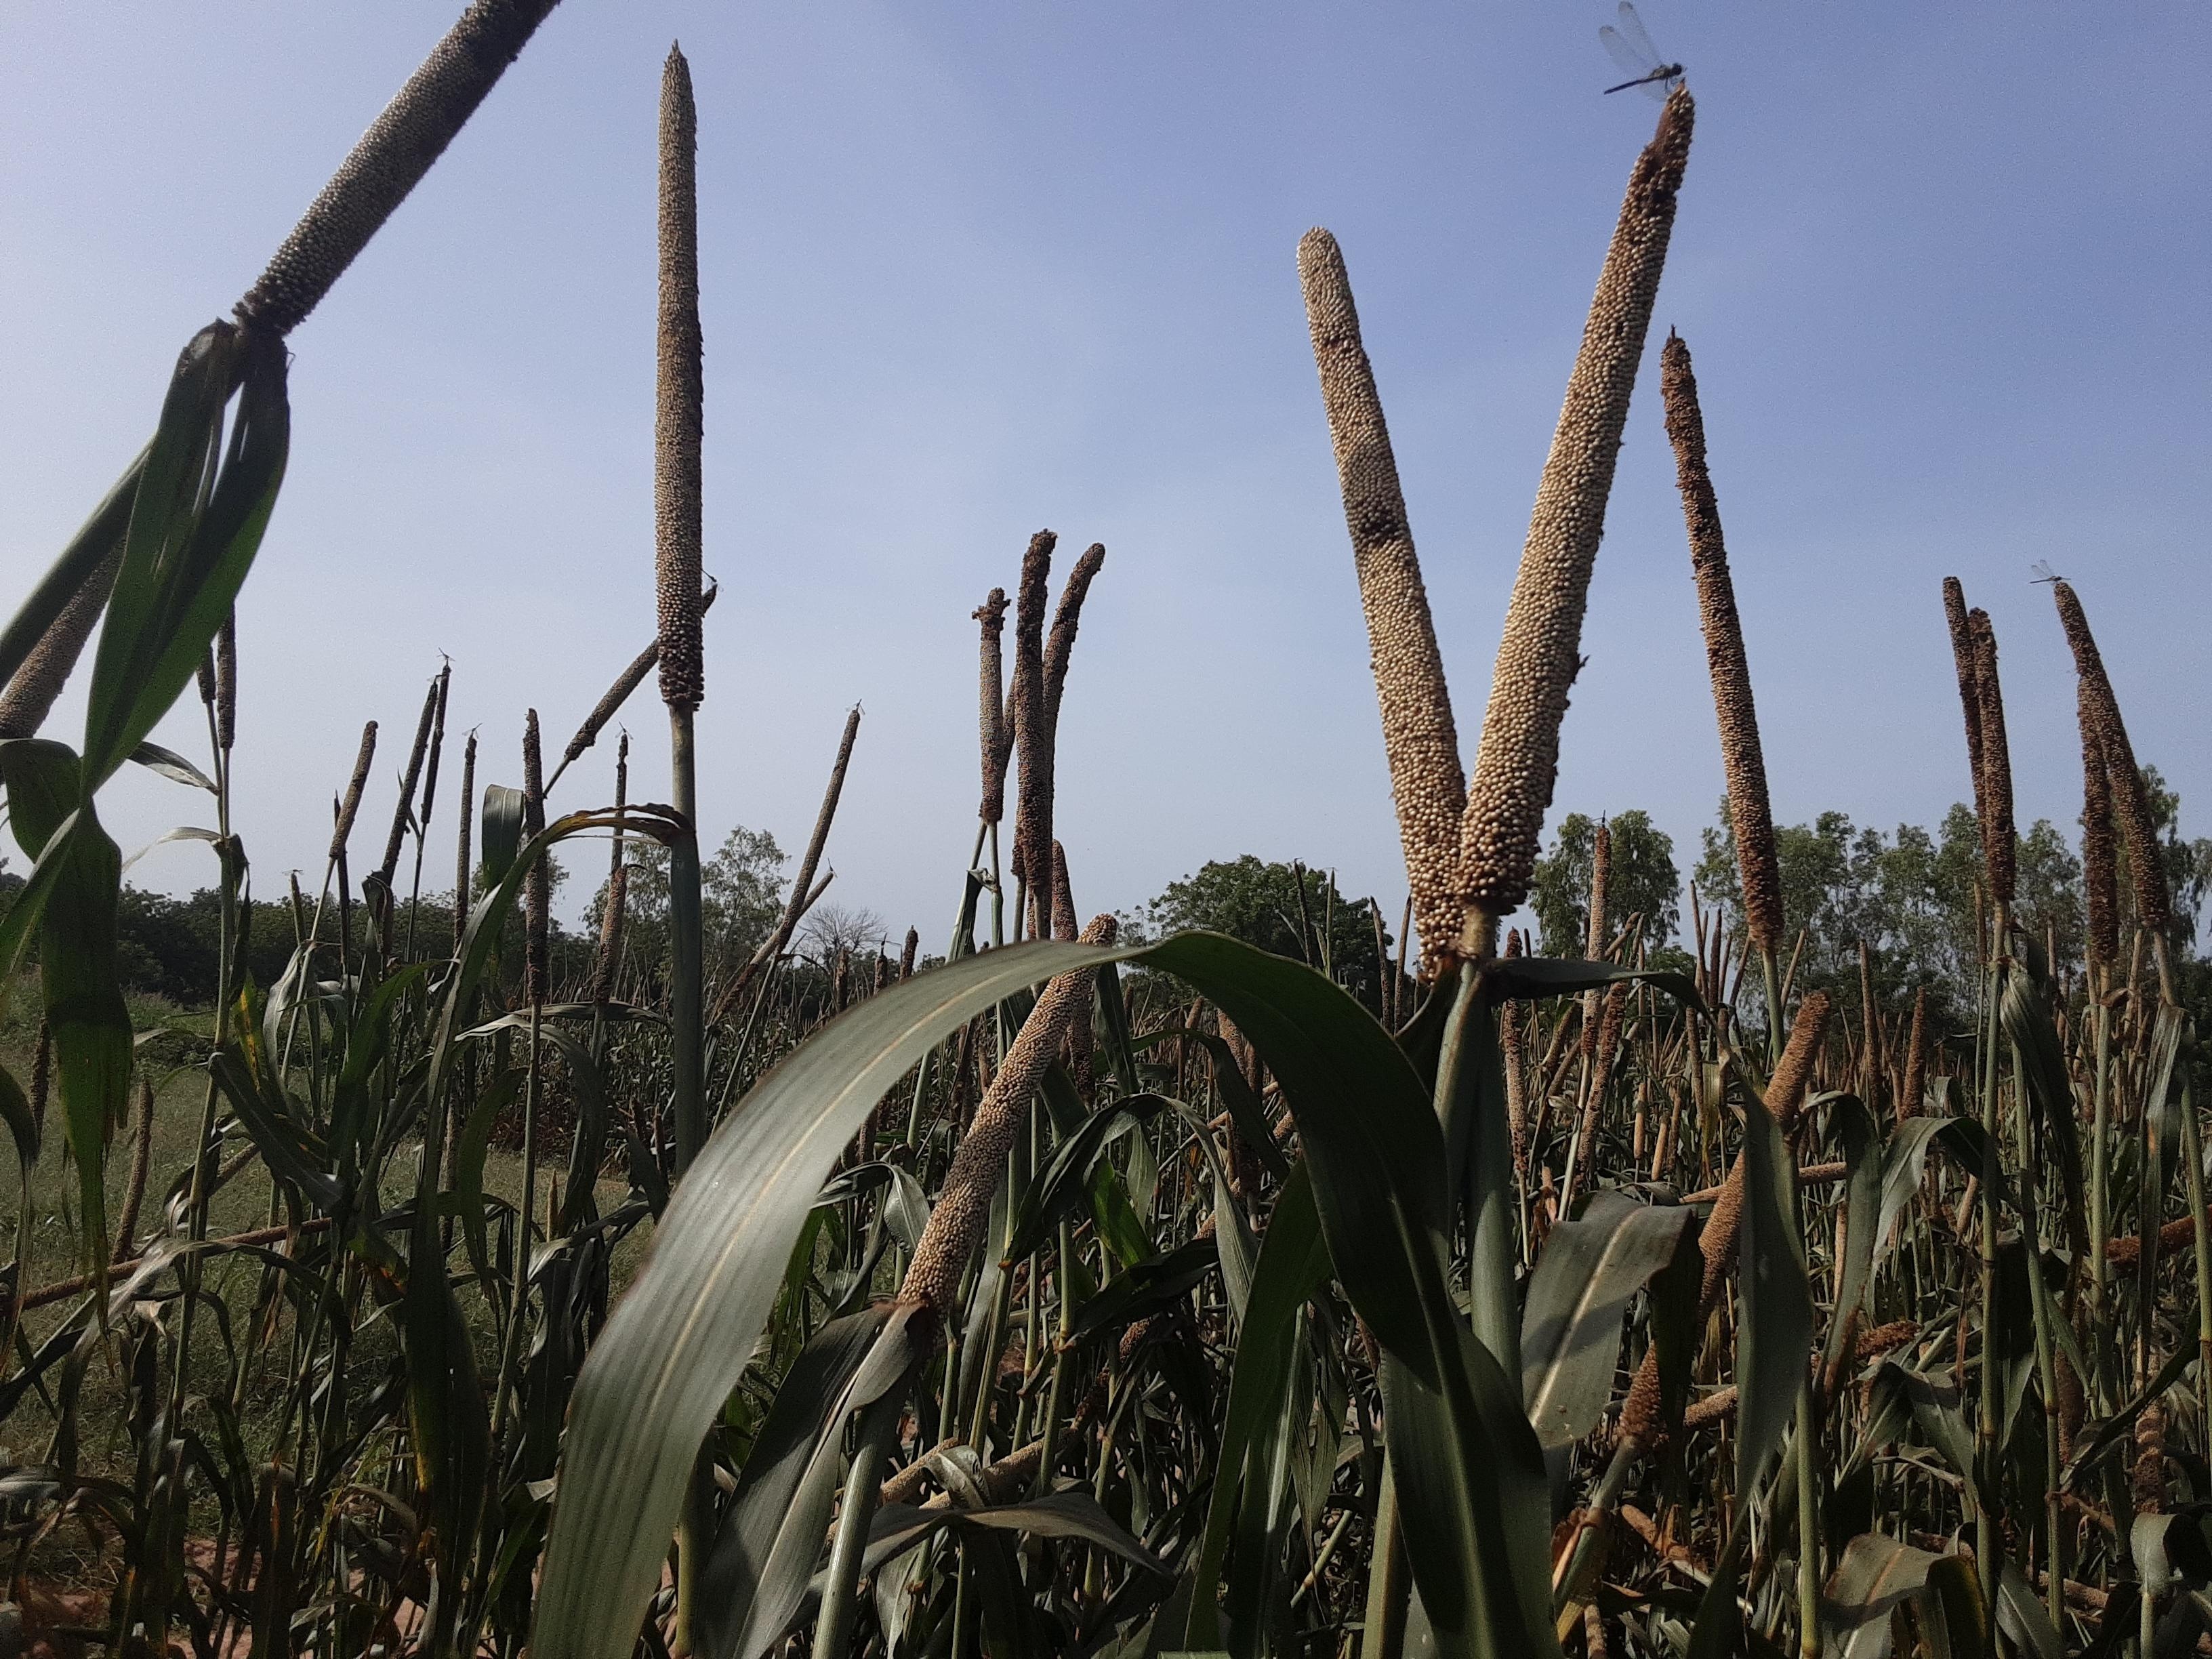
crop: pearl millet
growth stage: filling grain
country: Senegal
